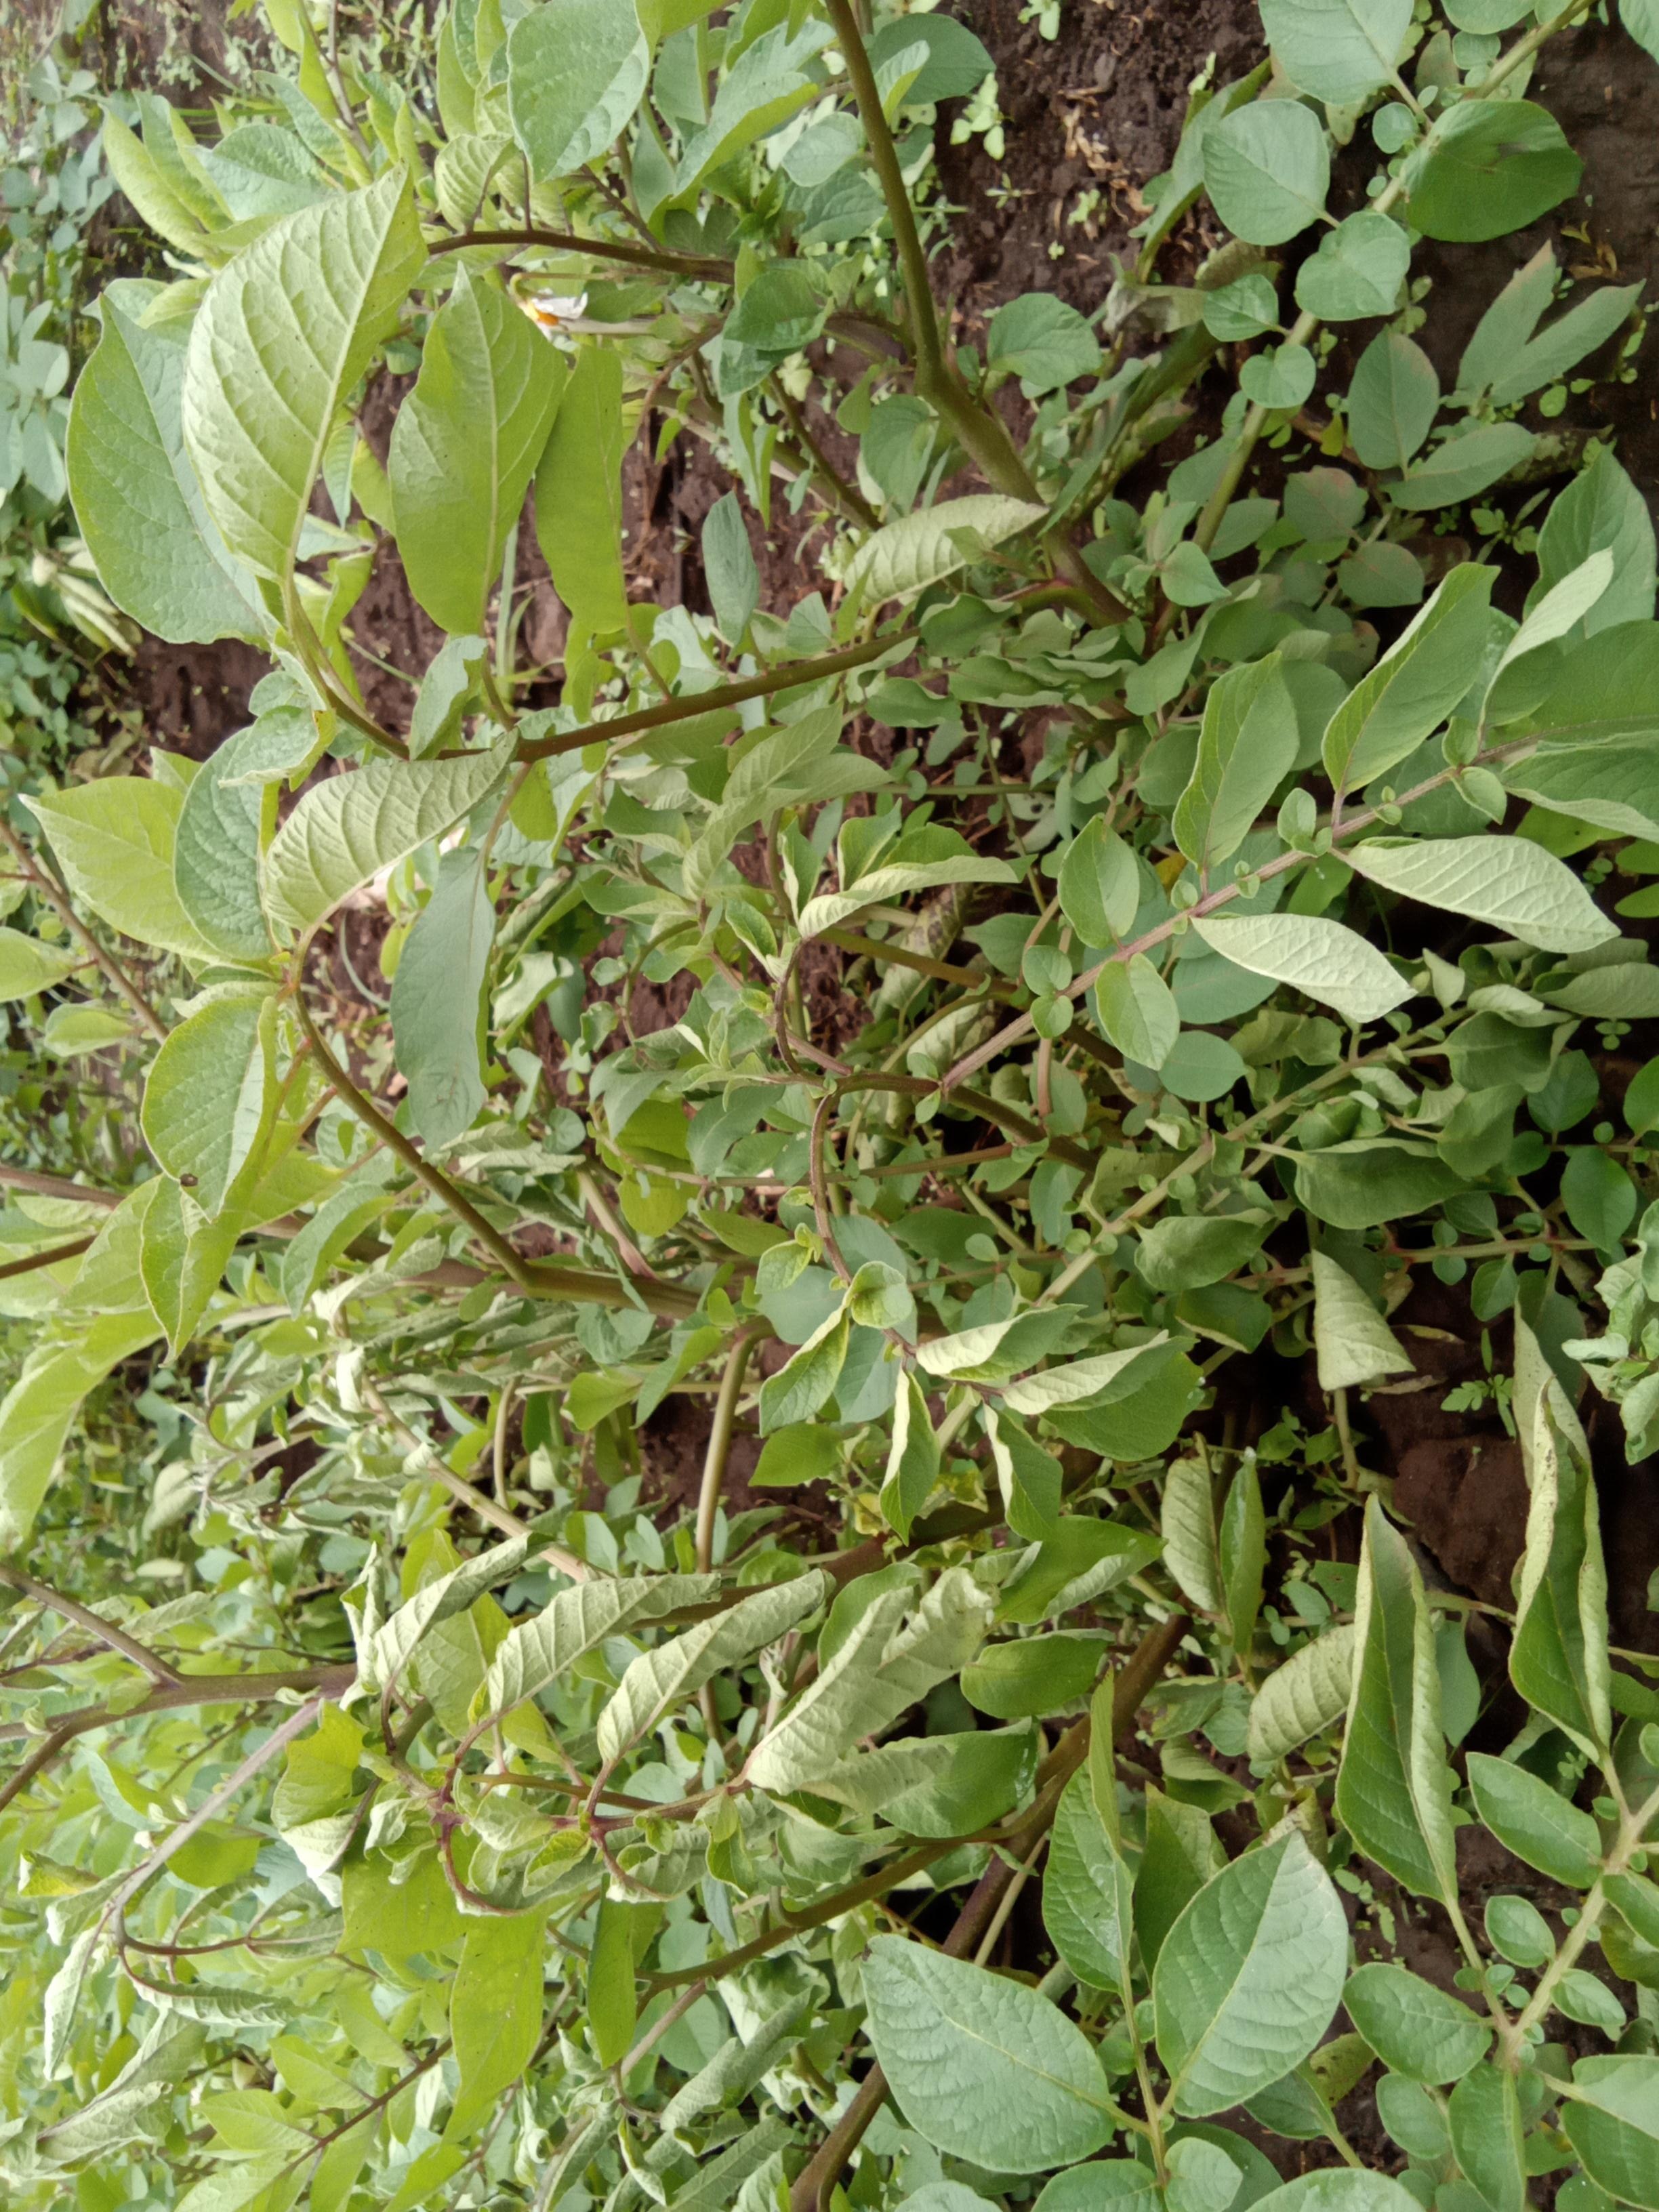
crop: potato
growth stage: flowering
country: Kenya
